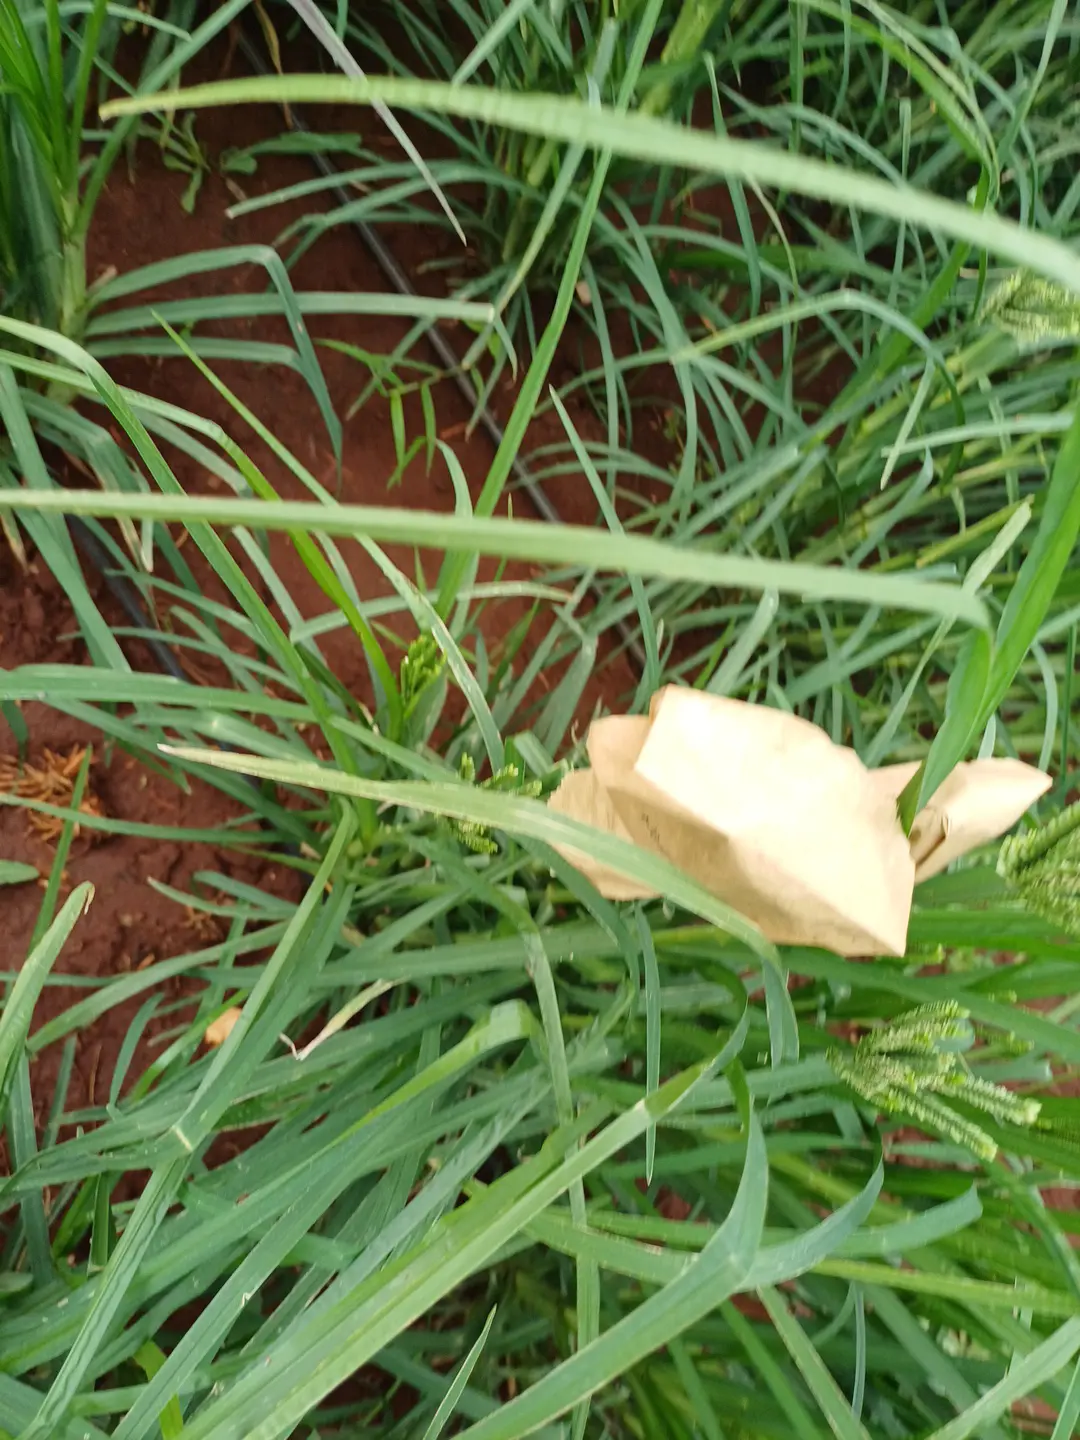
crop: finger millet
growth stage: heading tuber
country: Kenya
